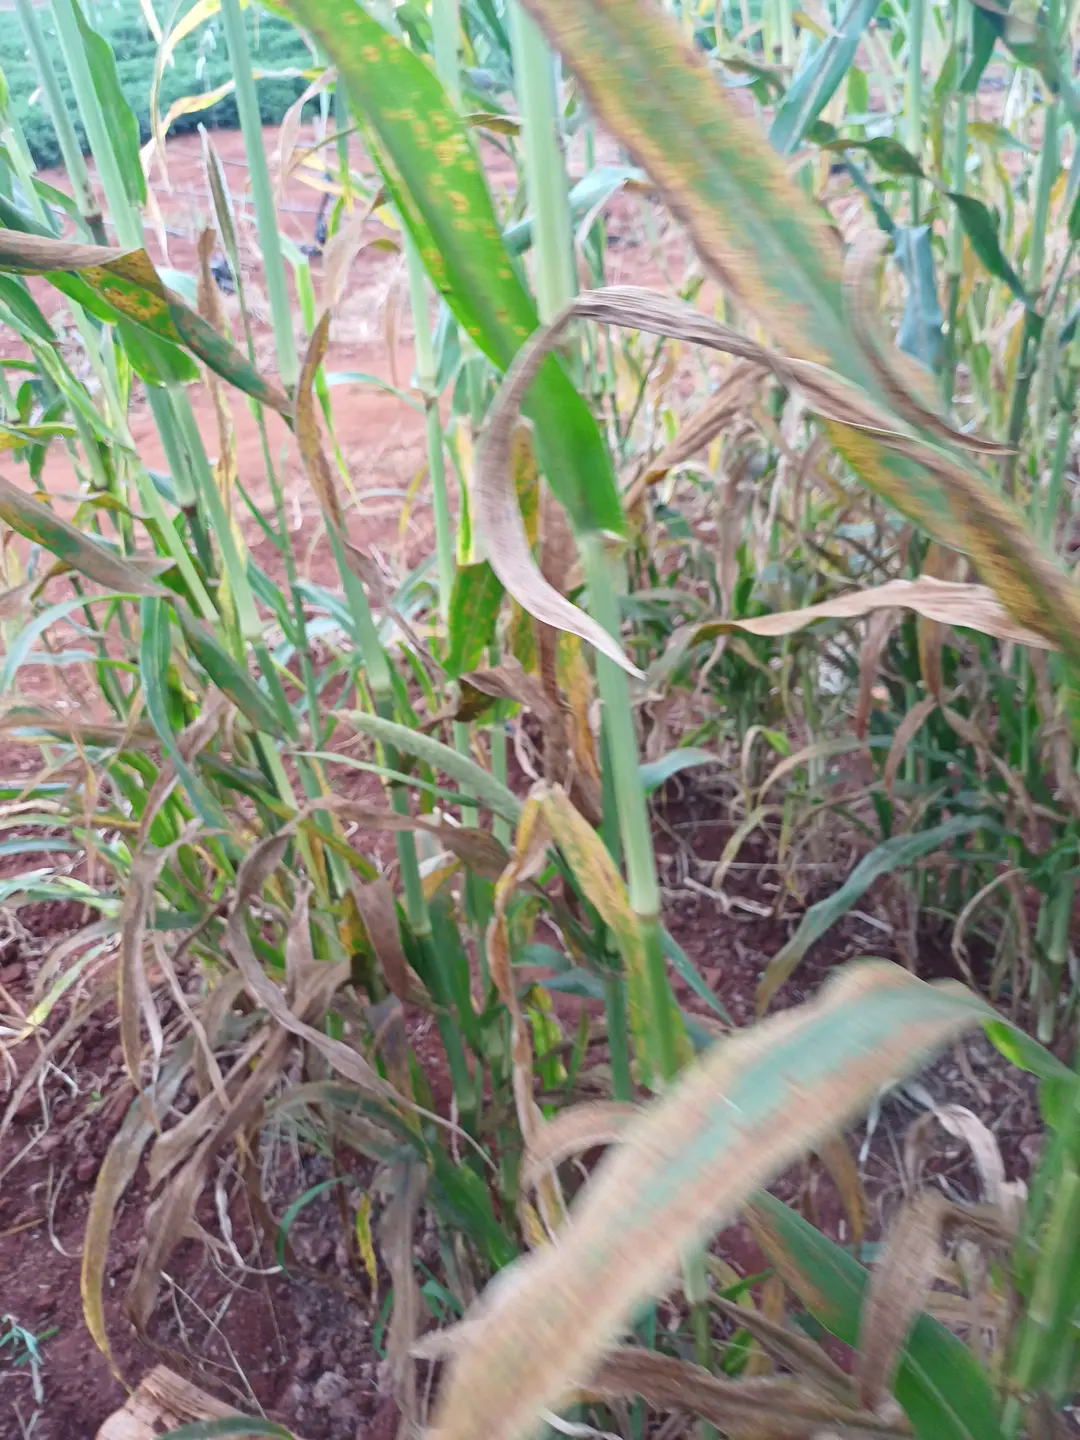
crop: pearl millet
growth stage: filling grain
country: Kenya
